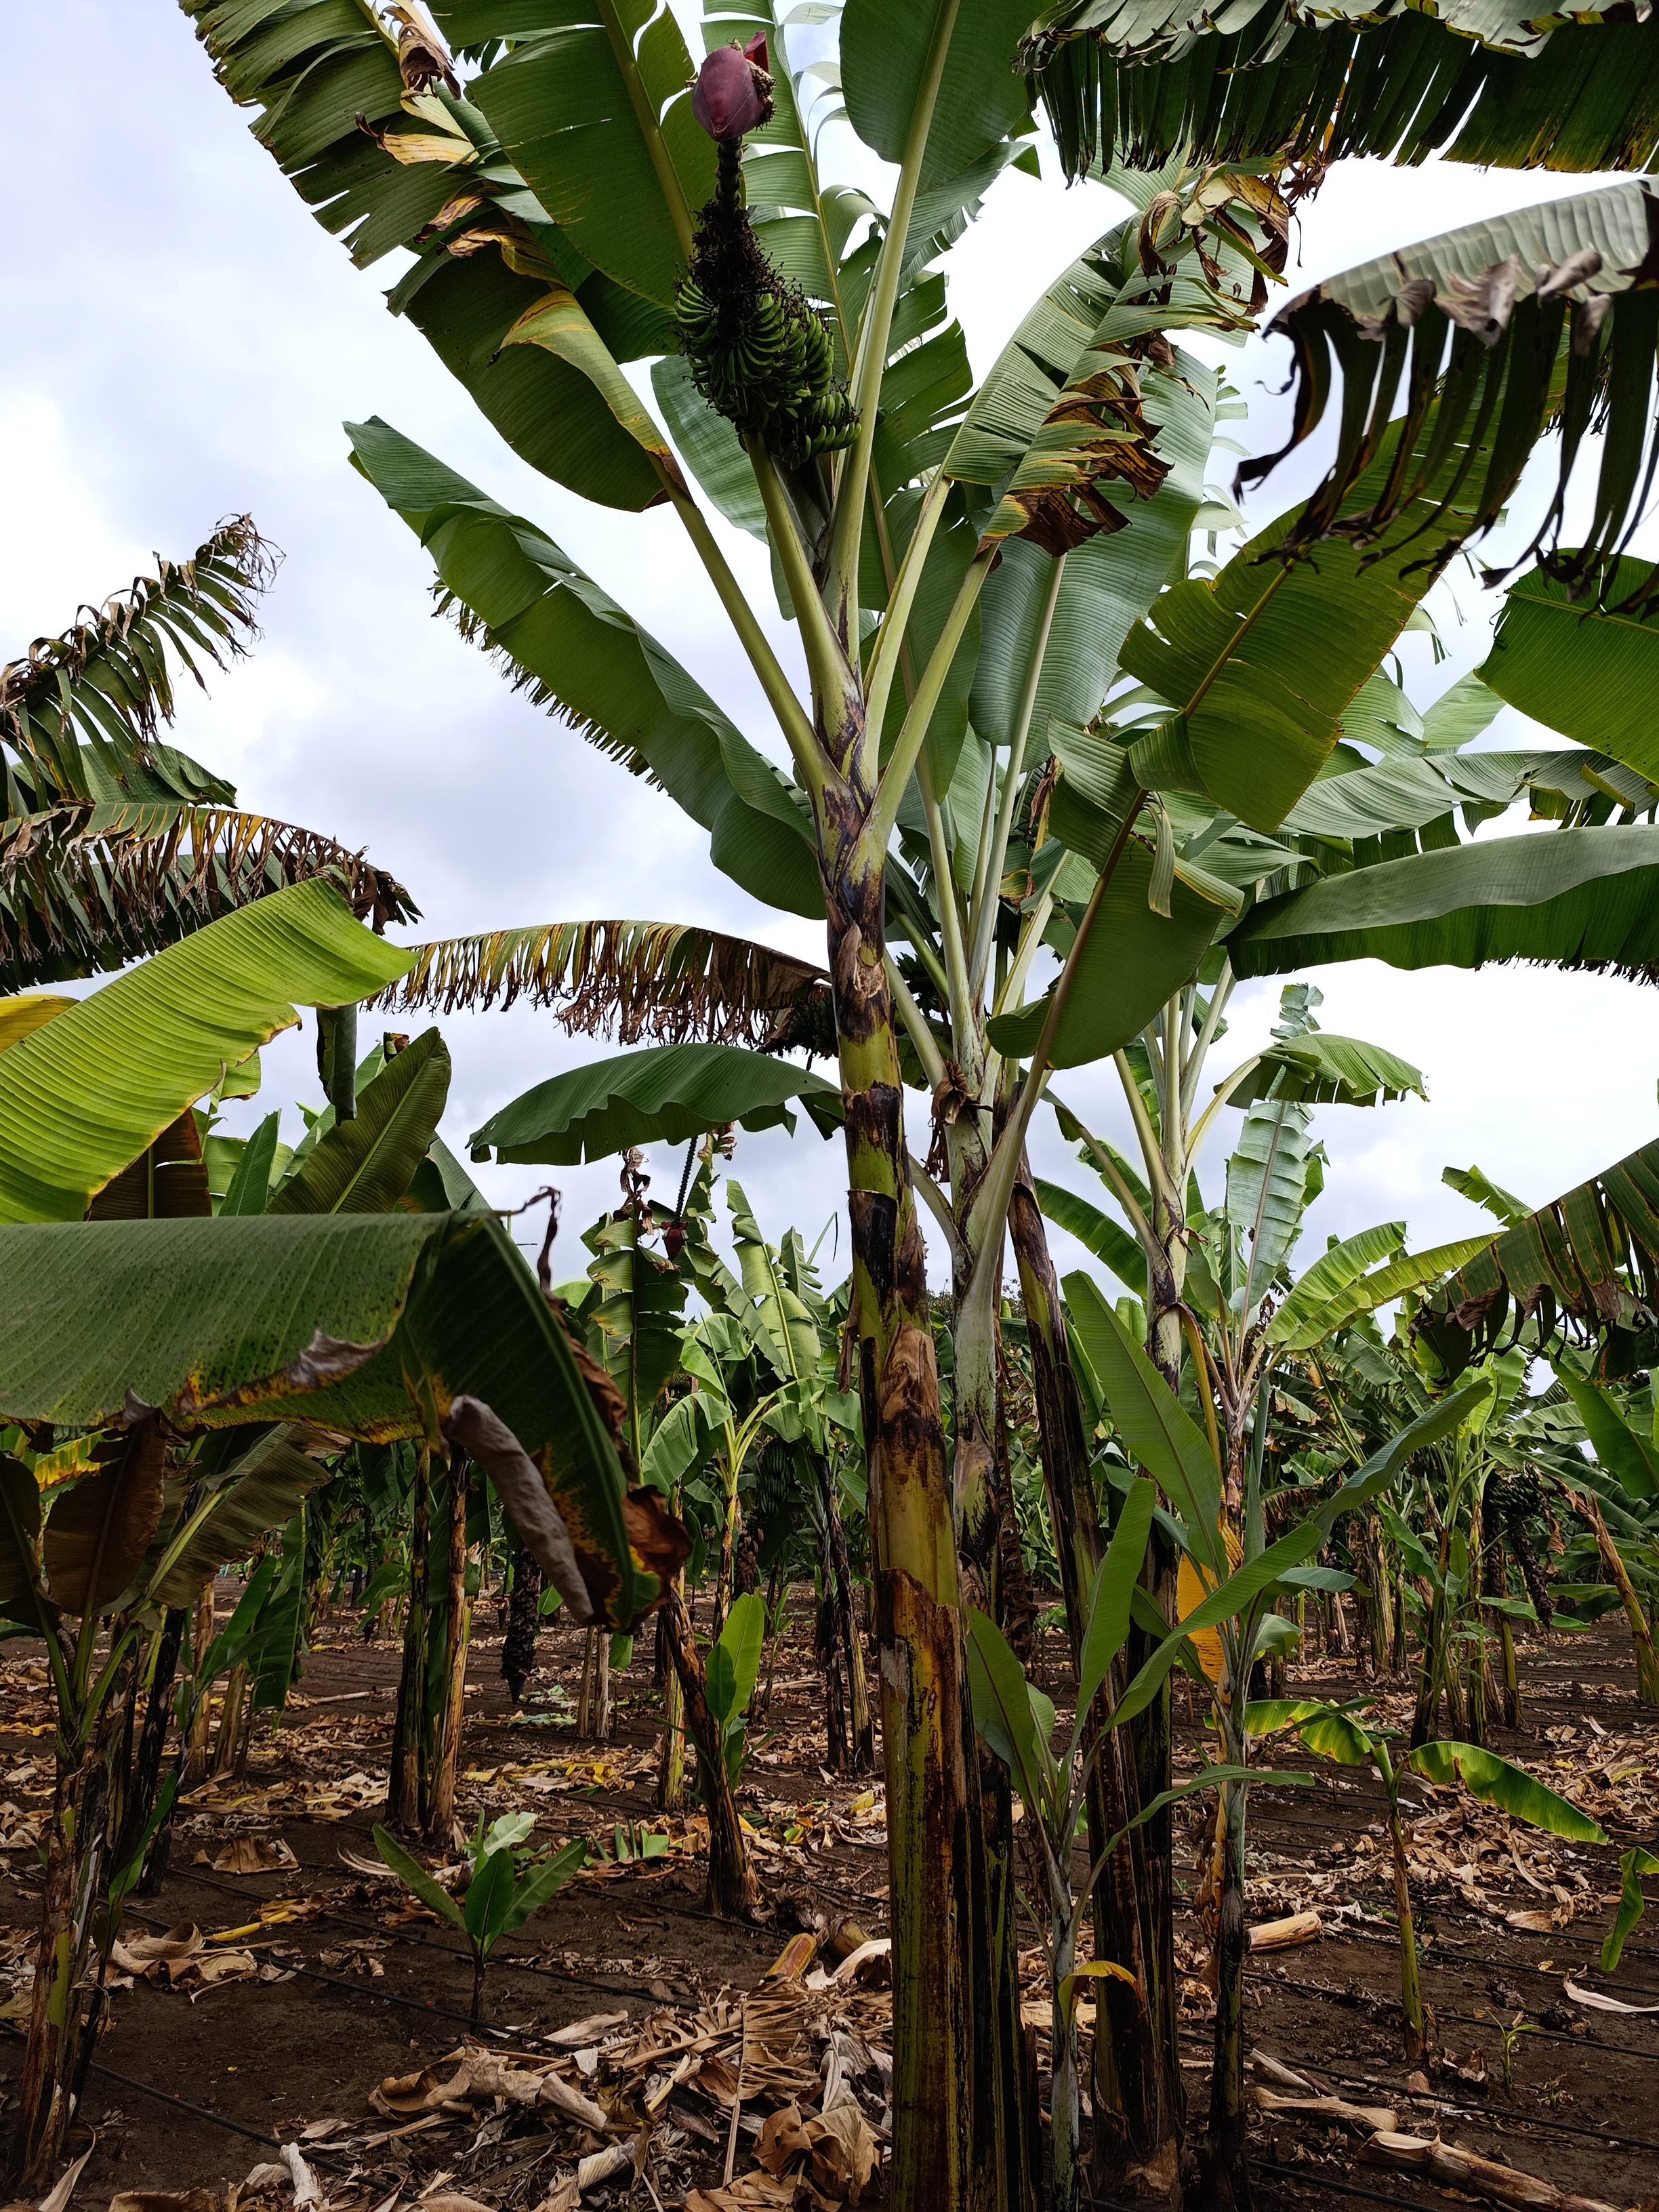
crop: banana
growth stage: development fruit
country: Tanzania
